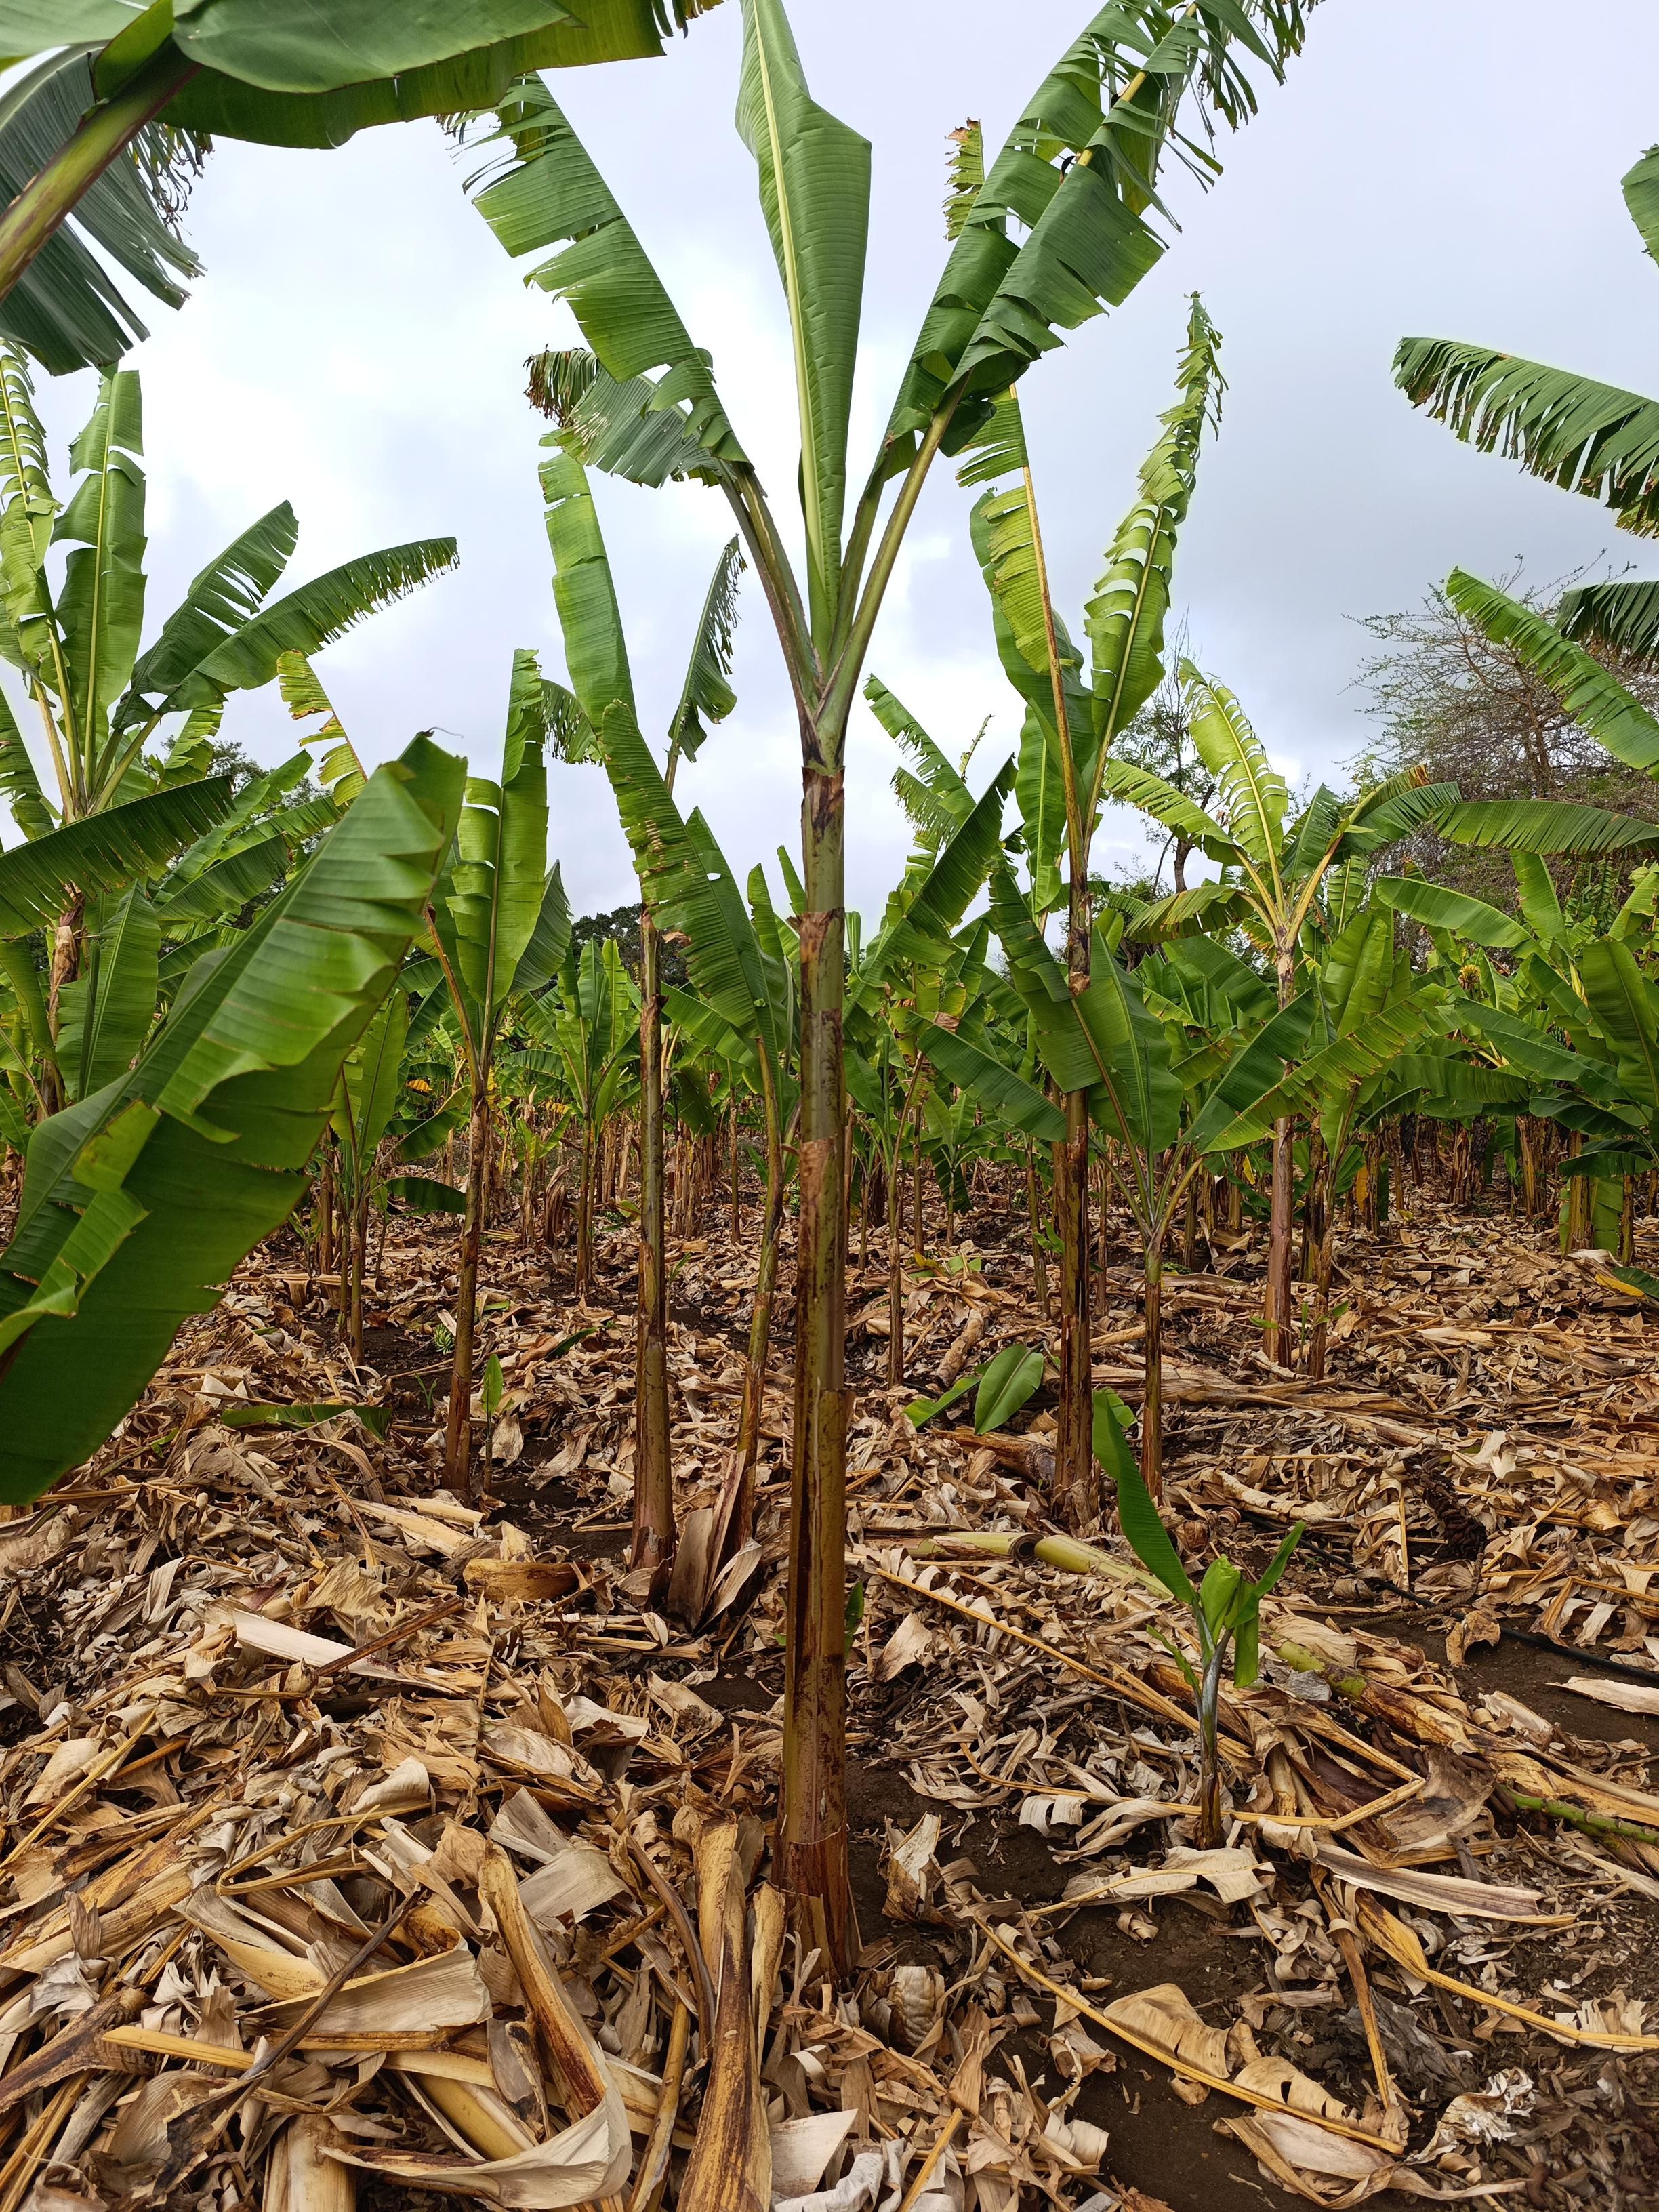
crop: banana
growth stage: vegetative
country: Tanzania
